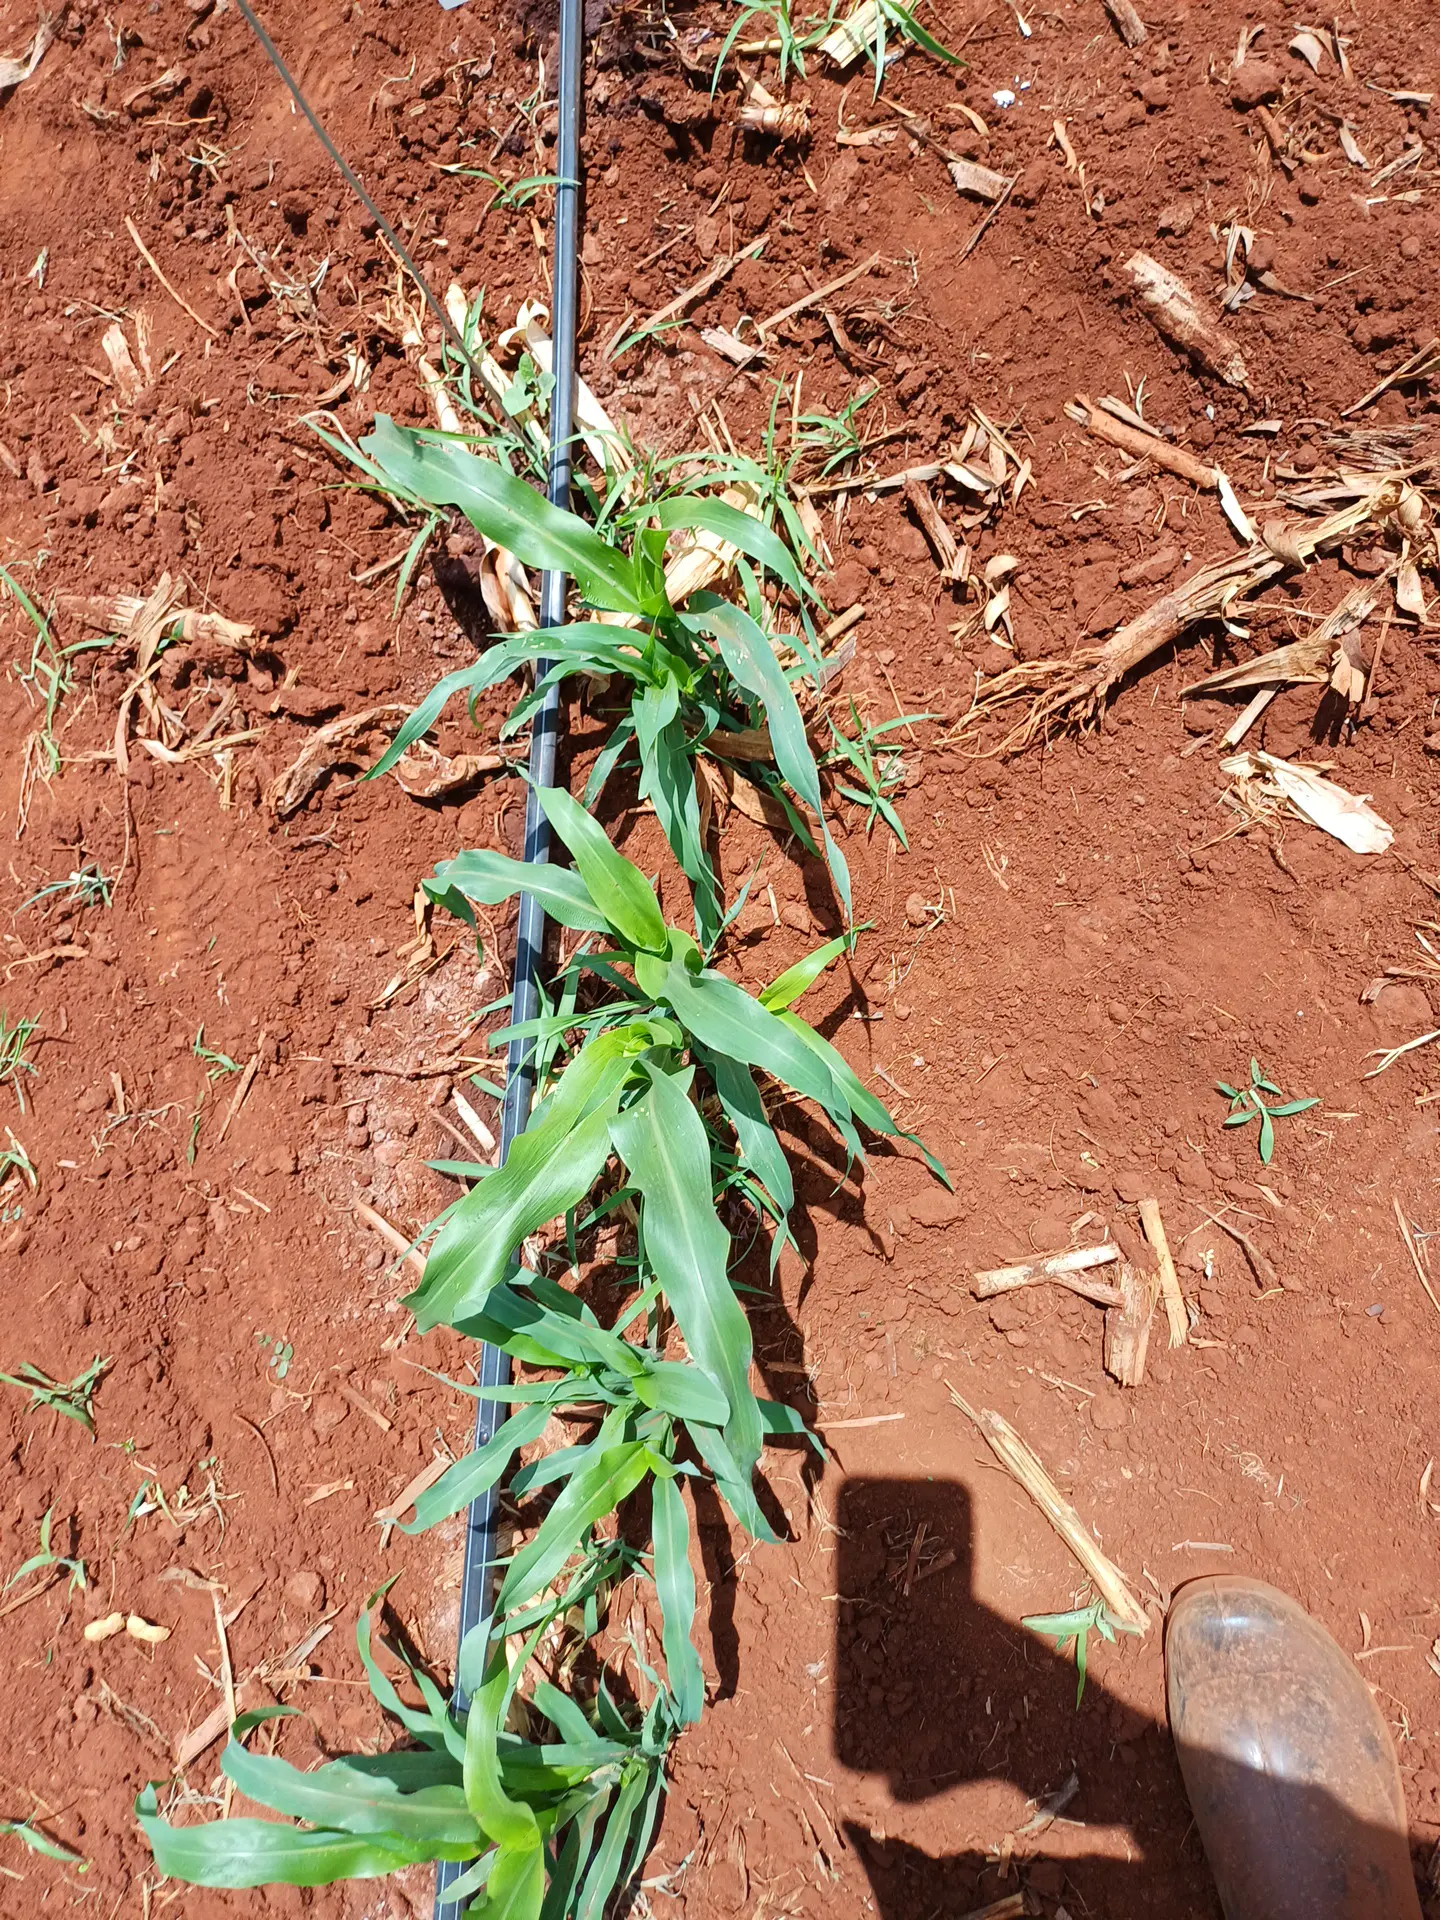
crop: sorghum
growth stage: vegetative
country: Kenya
